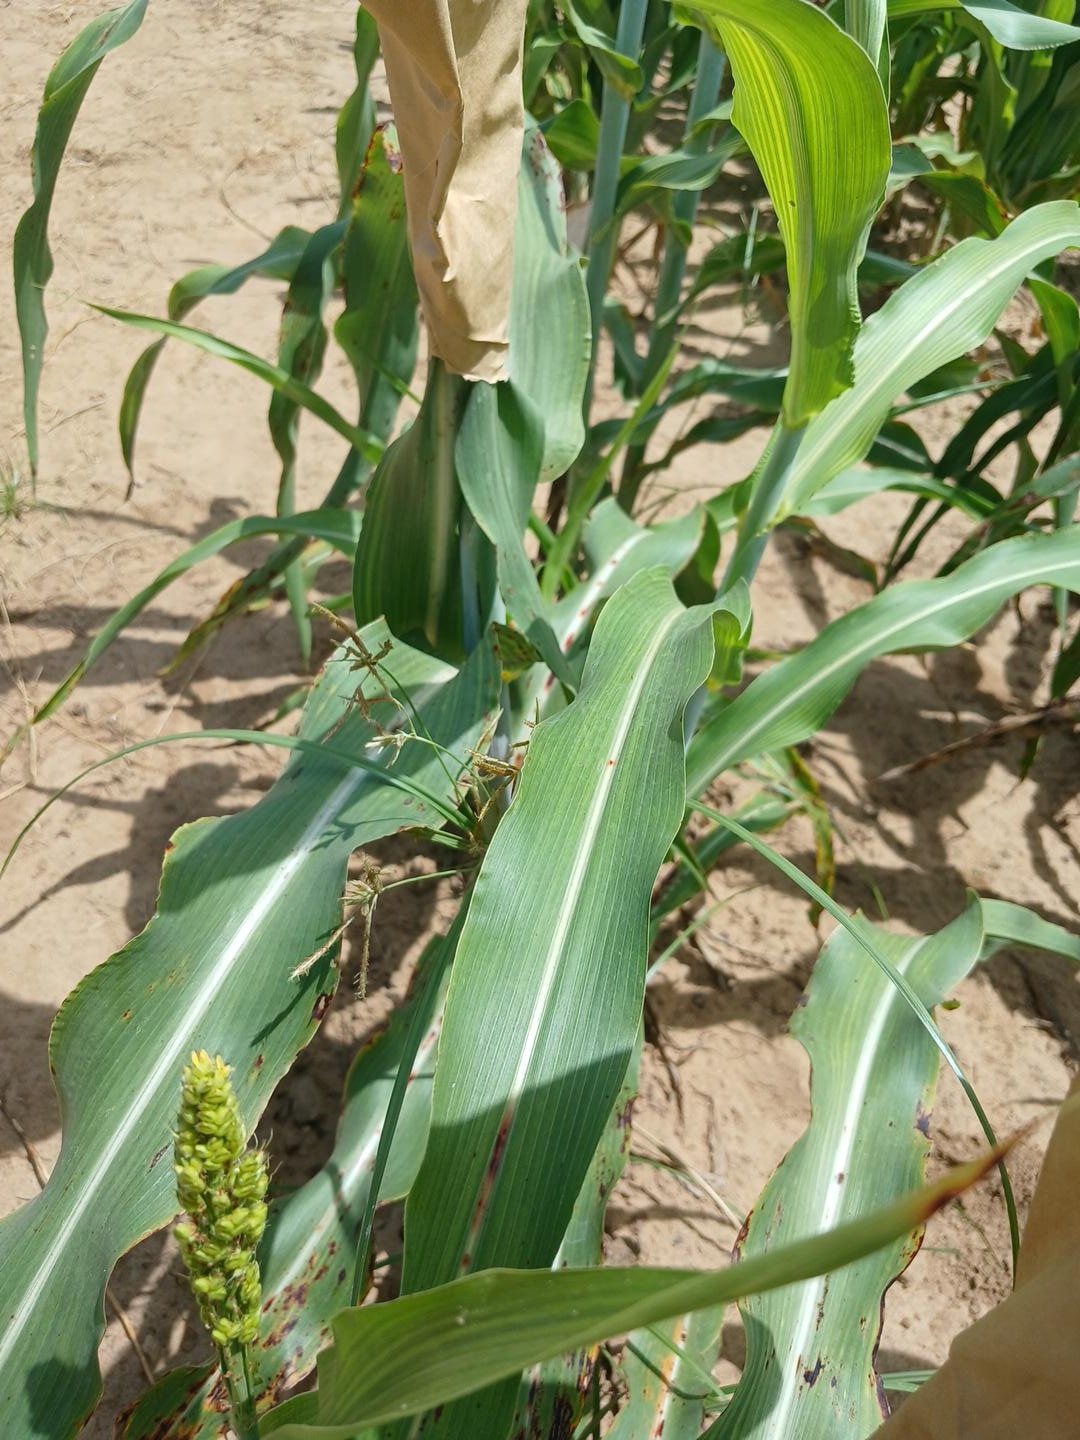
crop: sorghum
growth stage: heading tuber
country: Senegal
